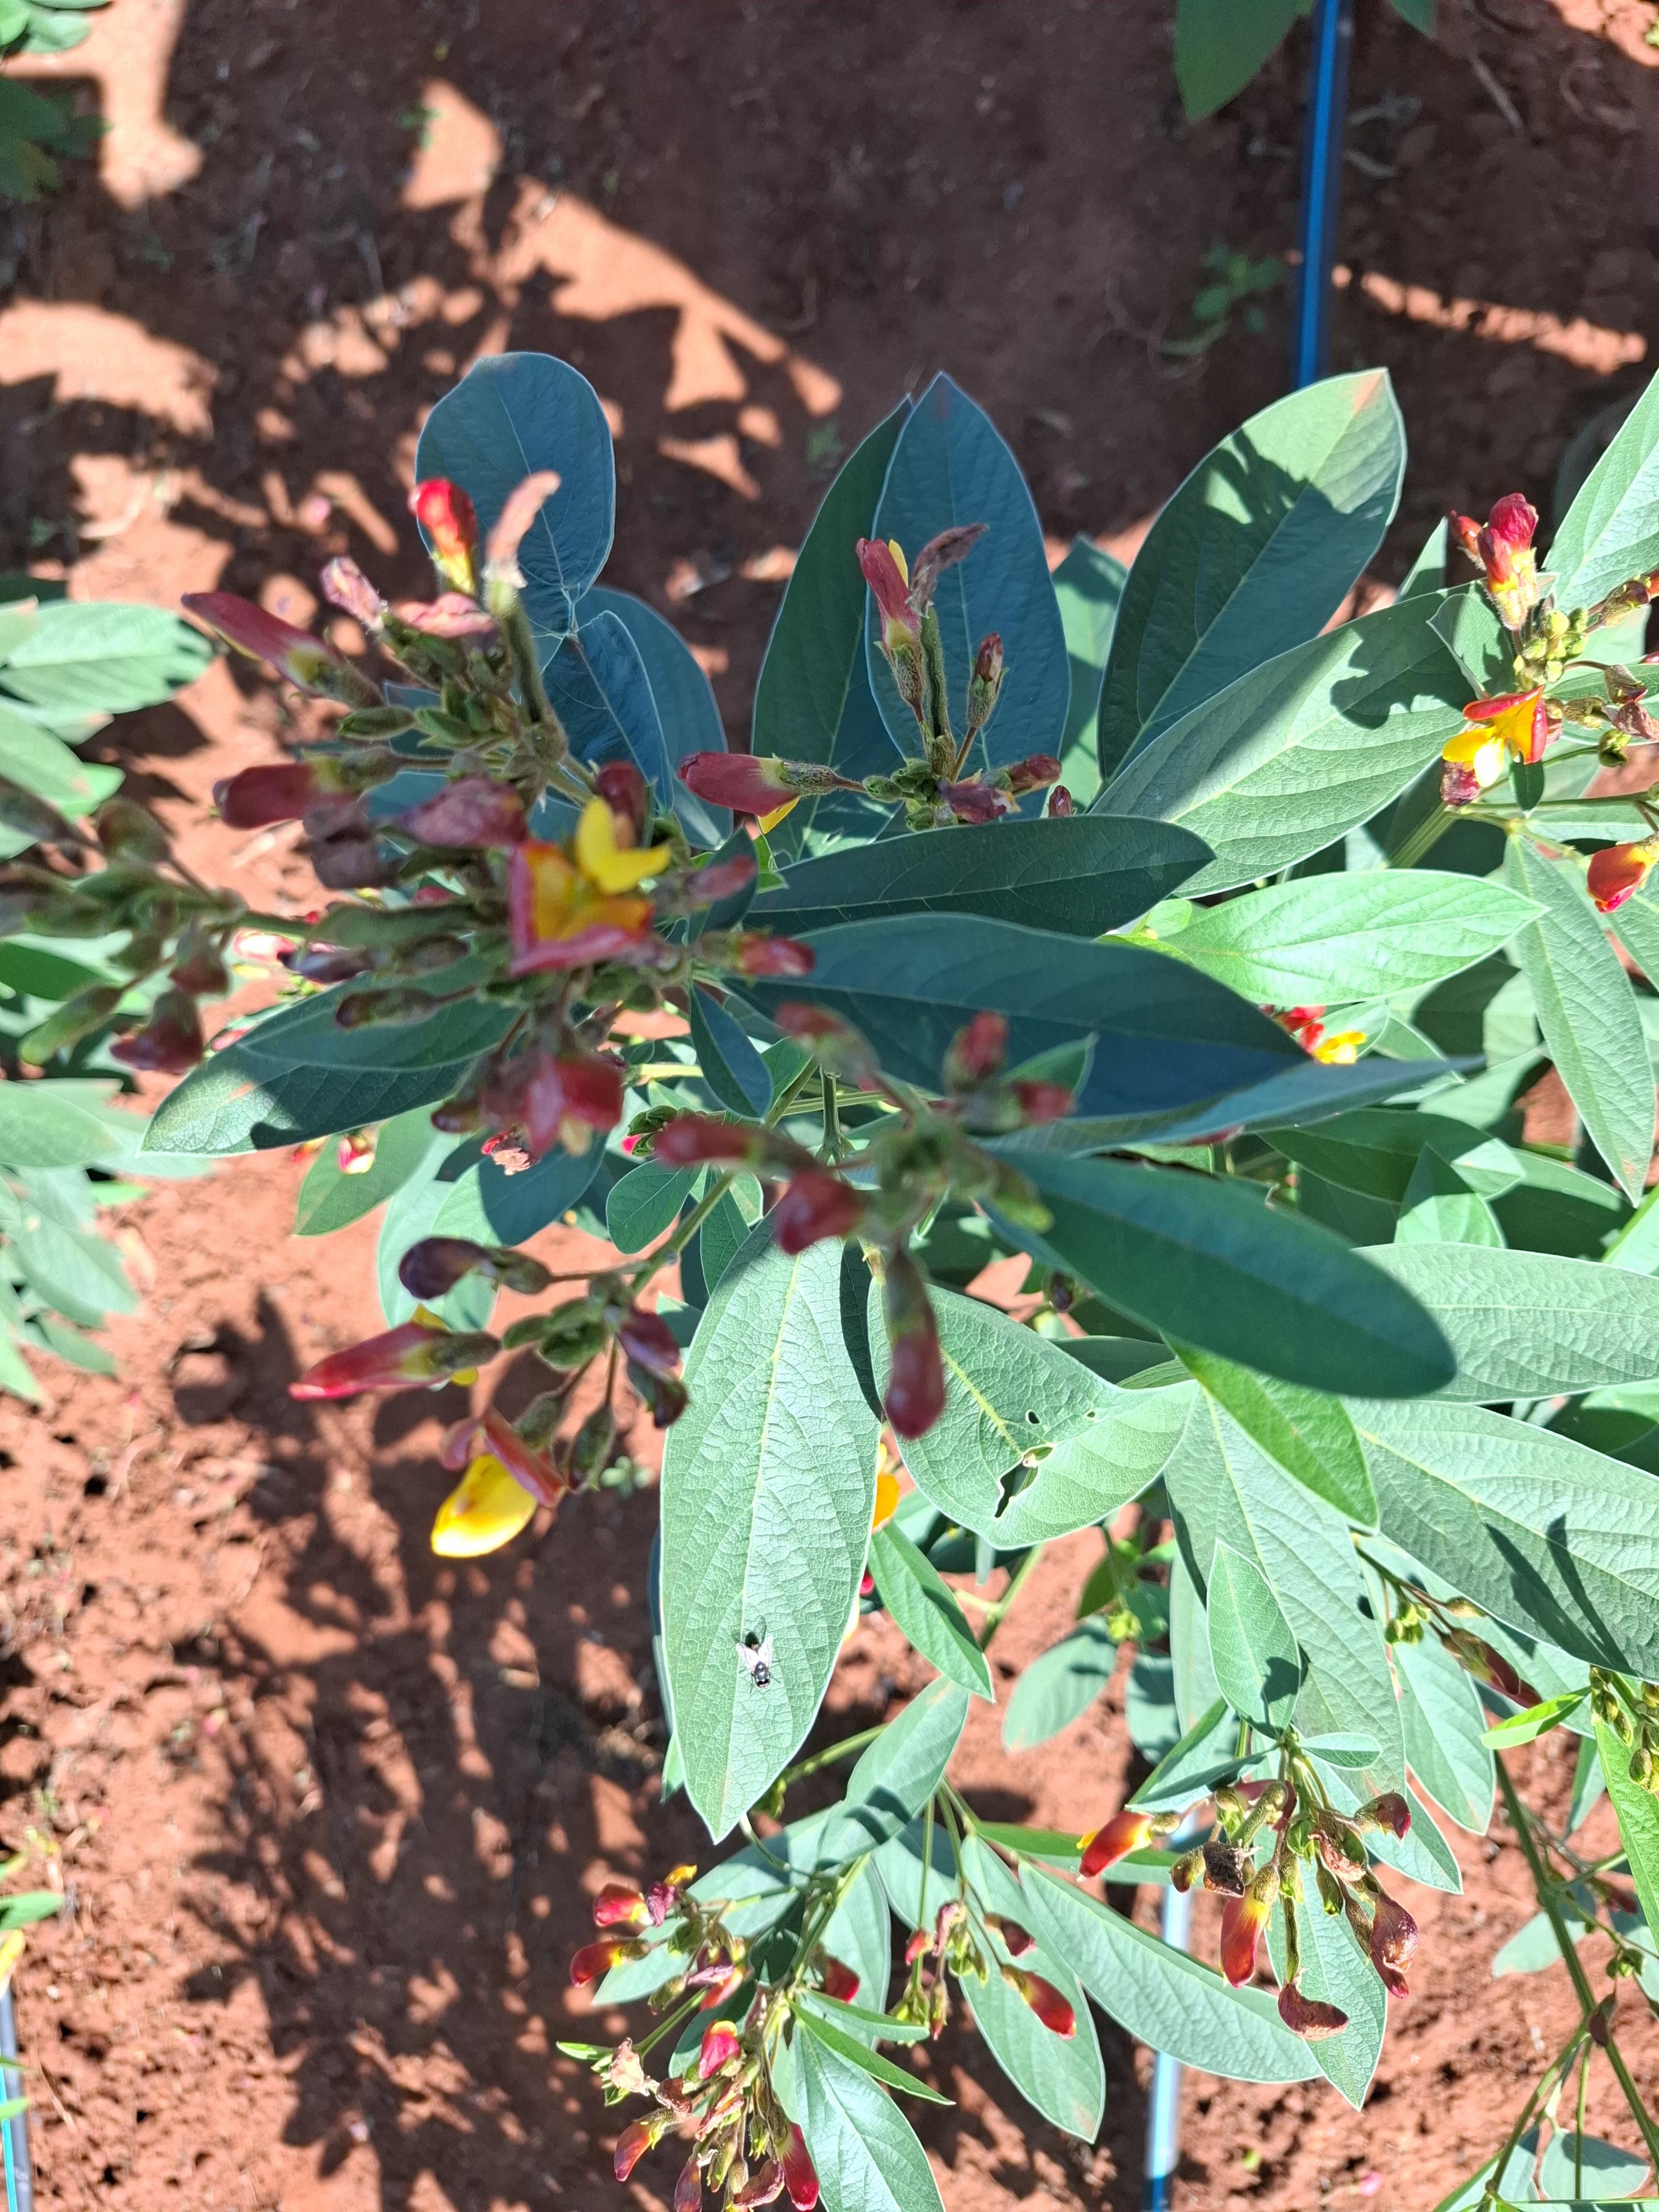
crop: pigeonpea
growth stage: development pod
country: Kenya
